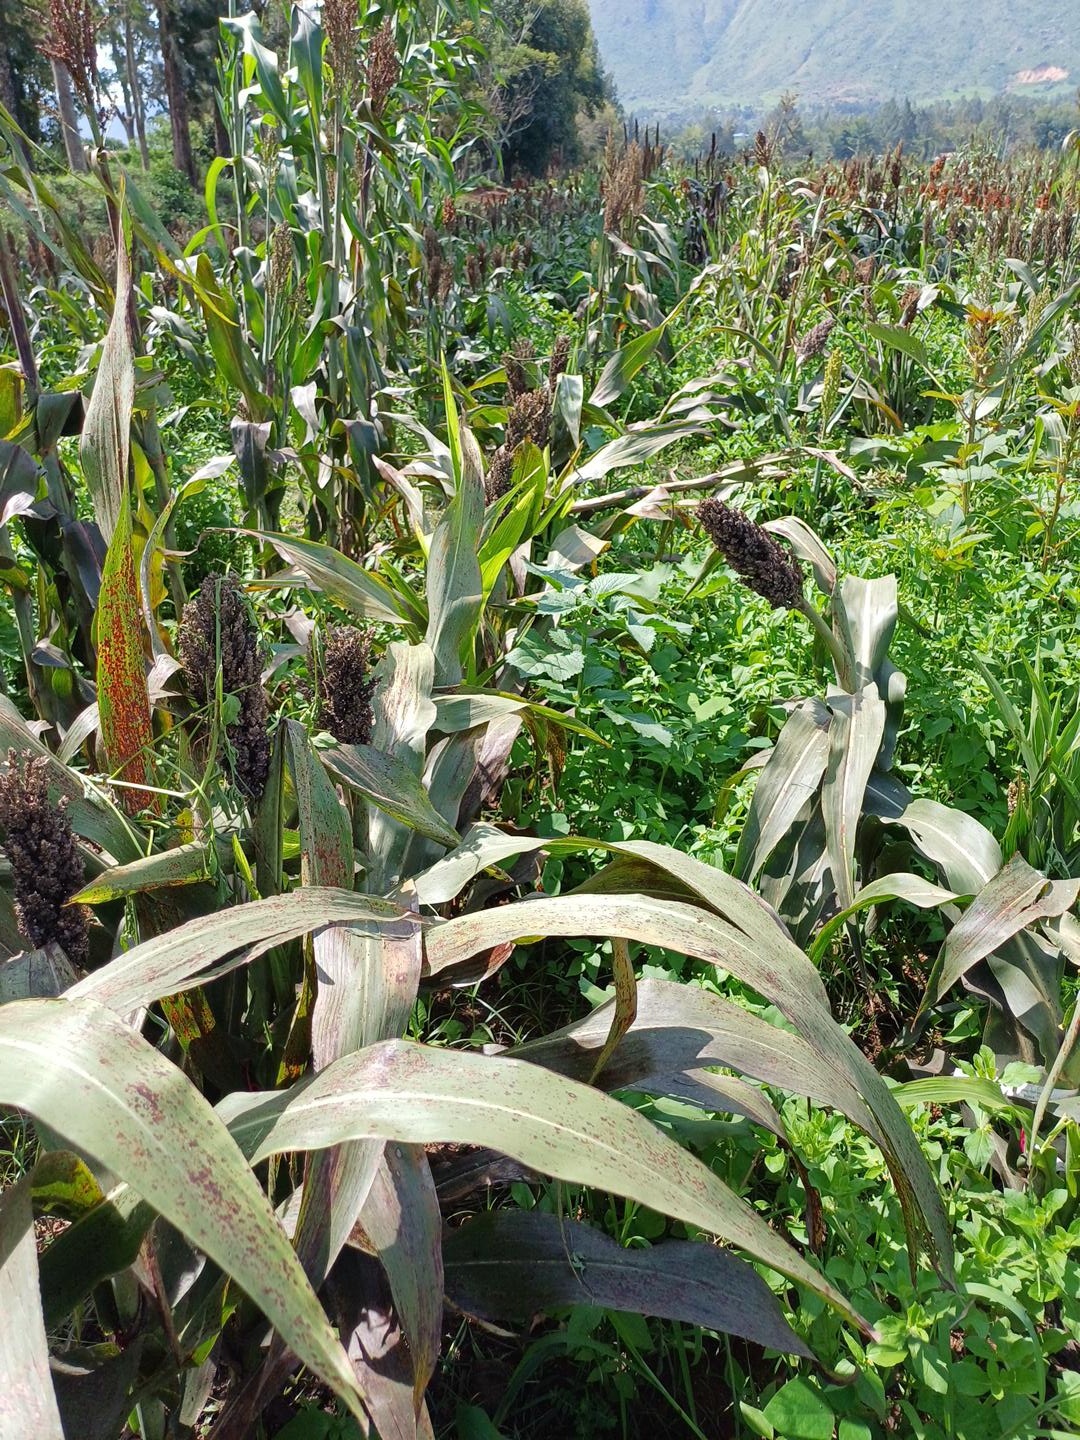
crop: sorghum
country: Kenya
